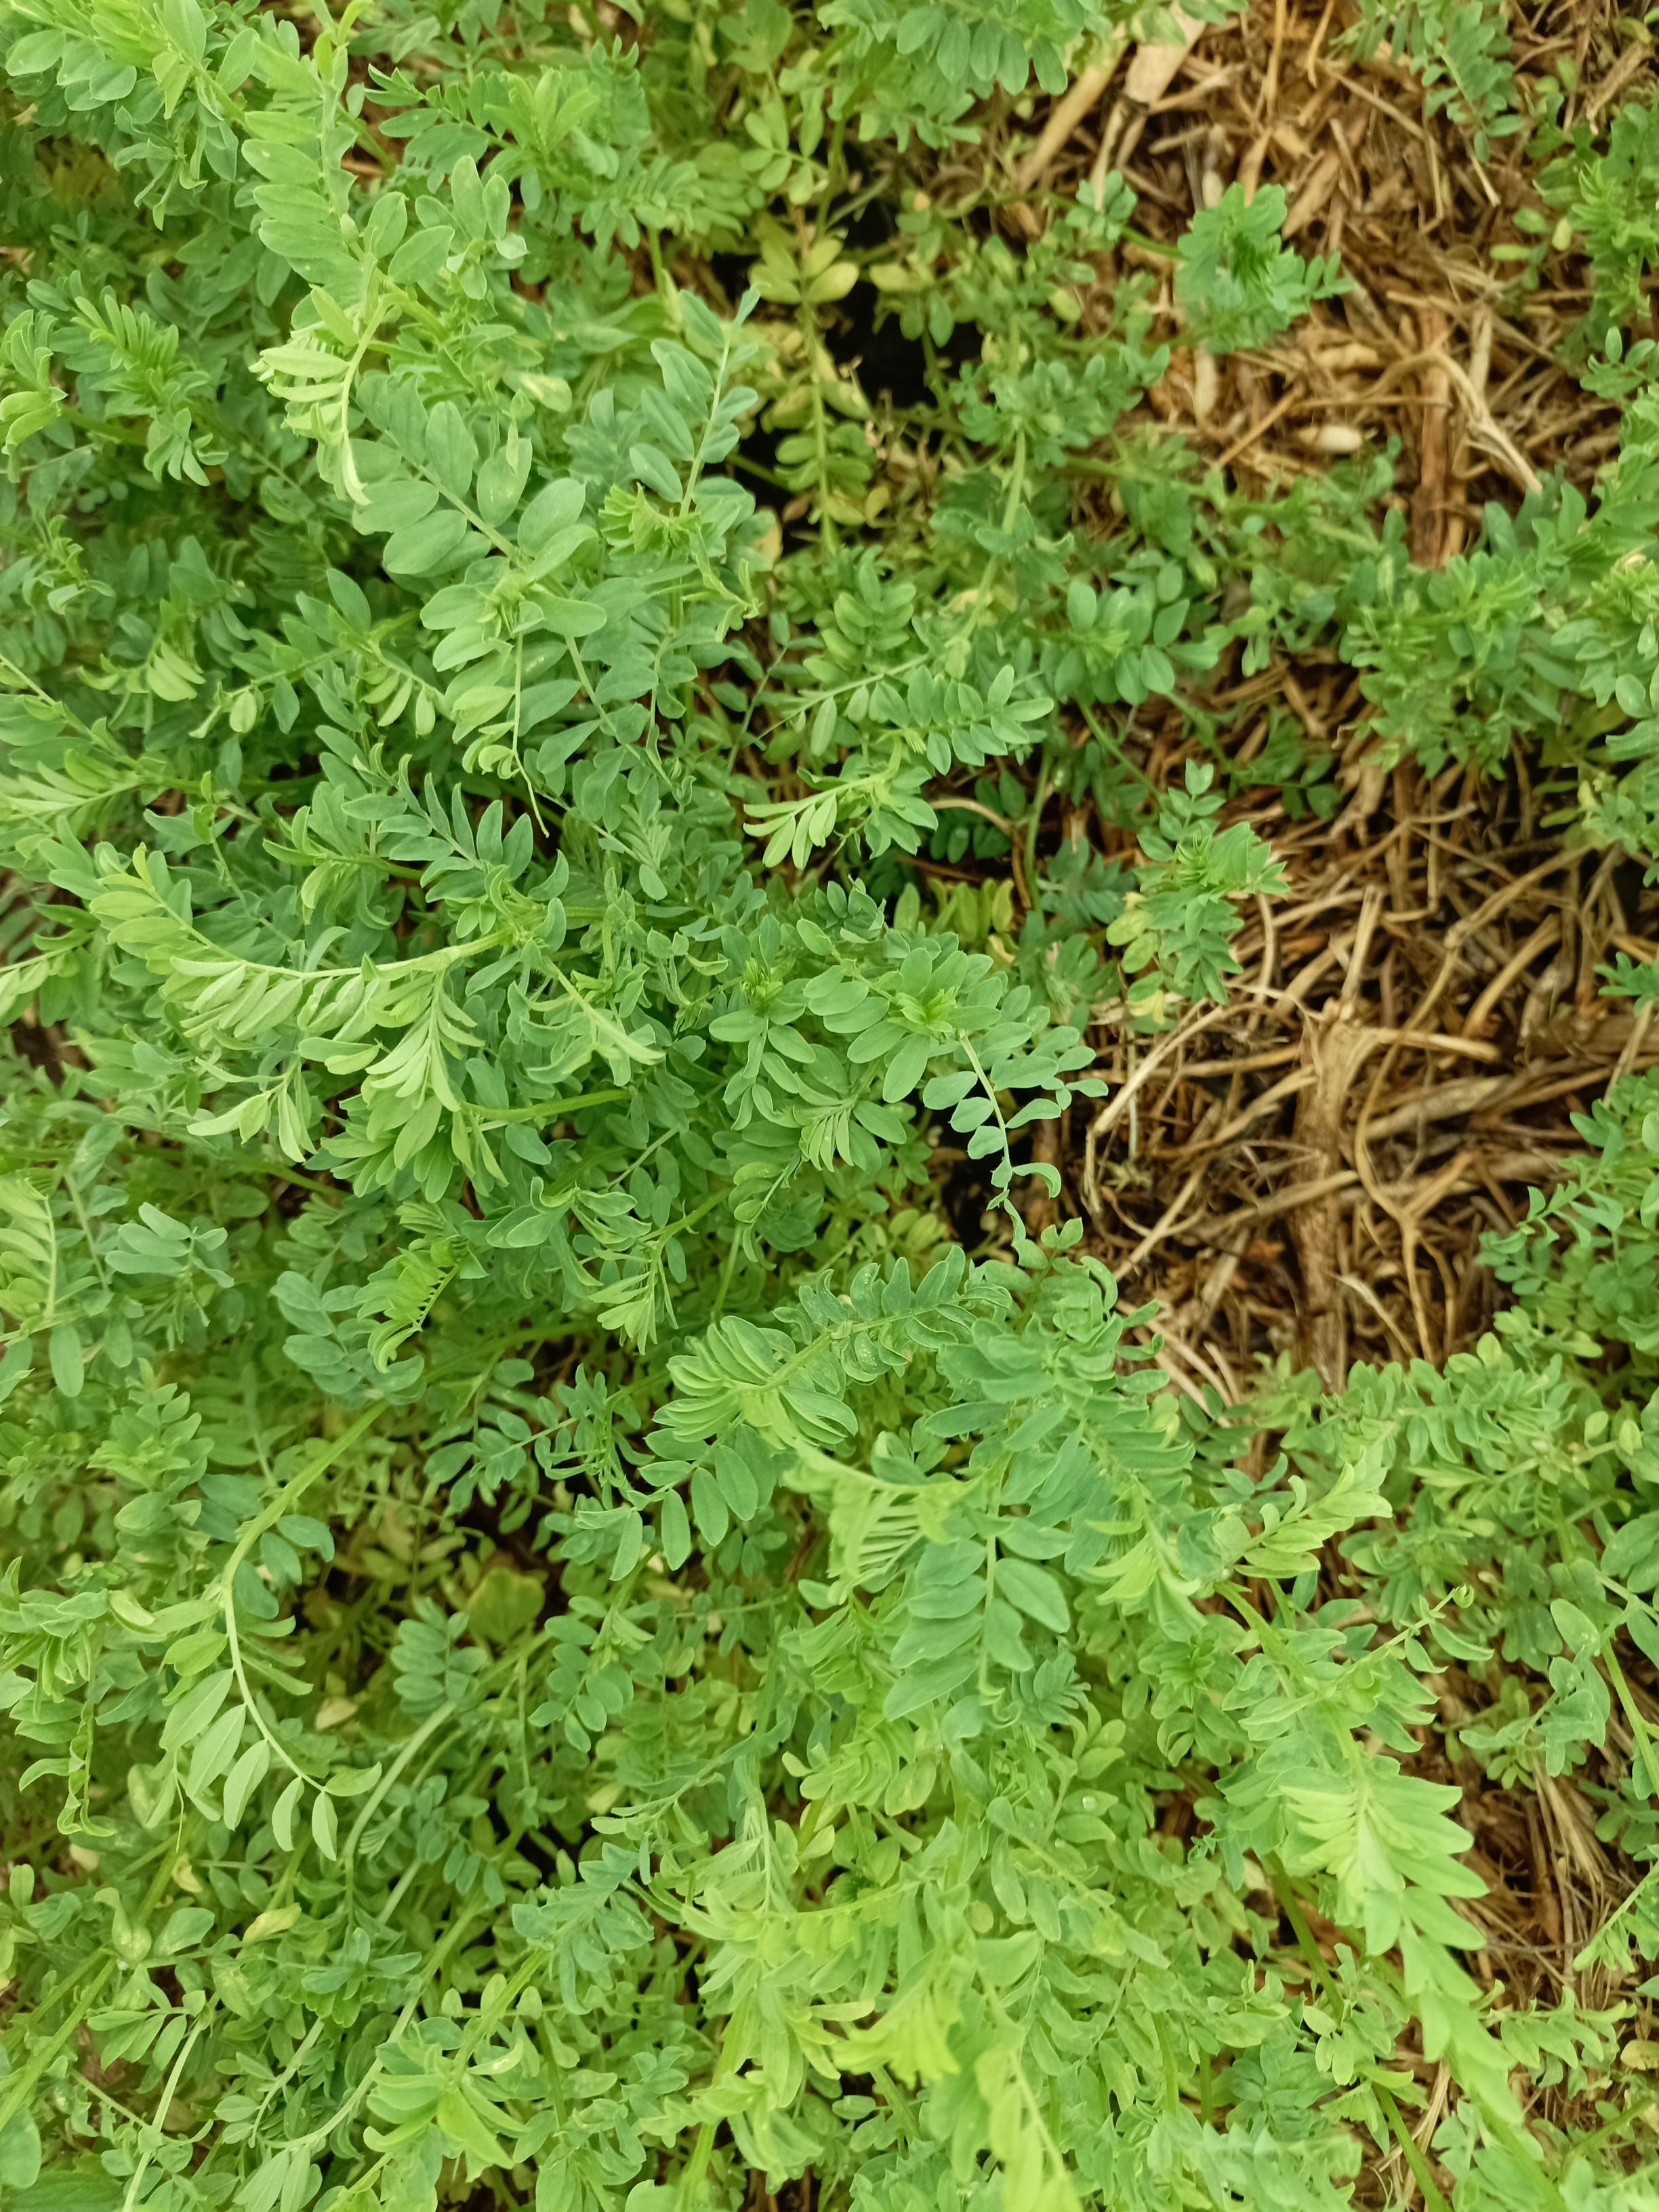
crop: lentil
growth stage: vegetative
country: Tanzania
